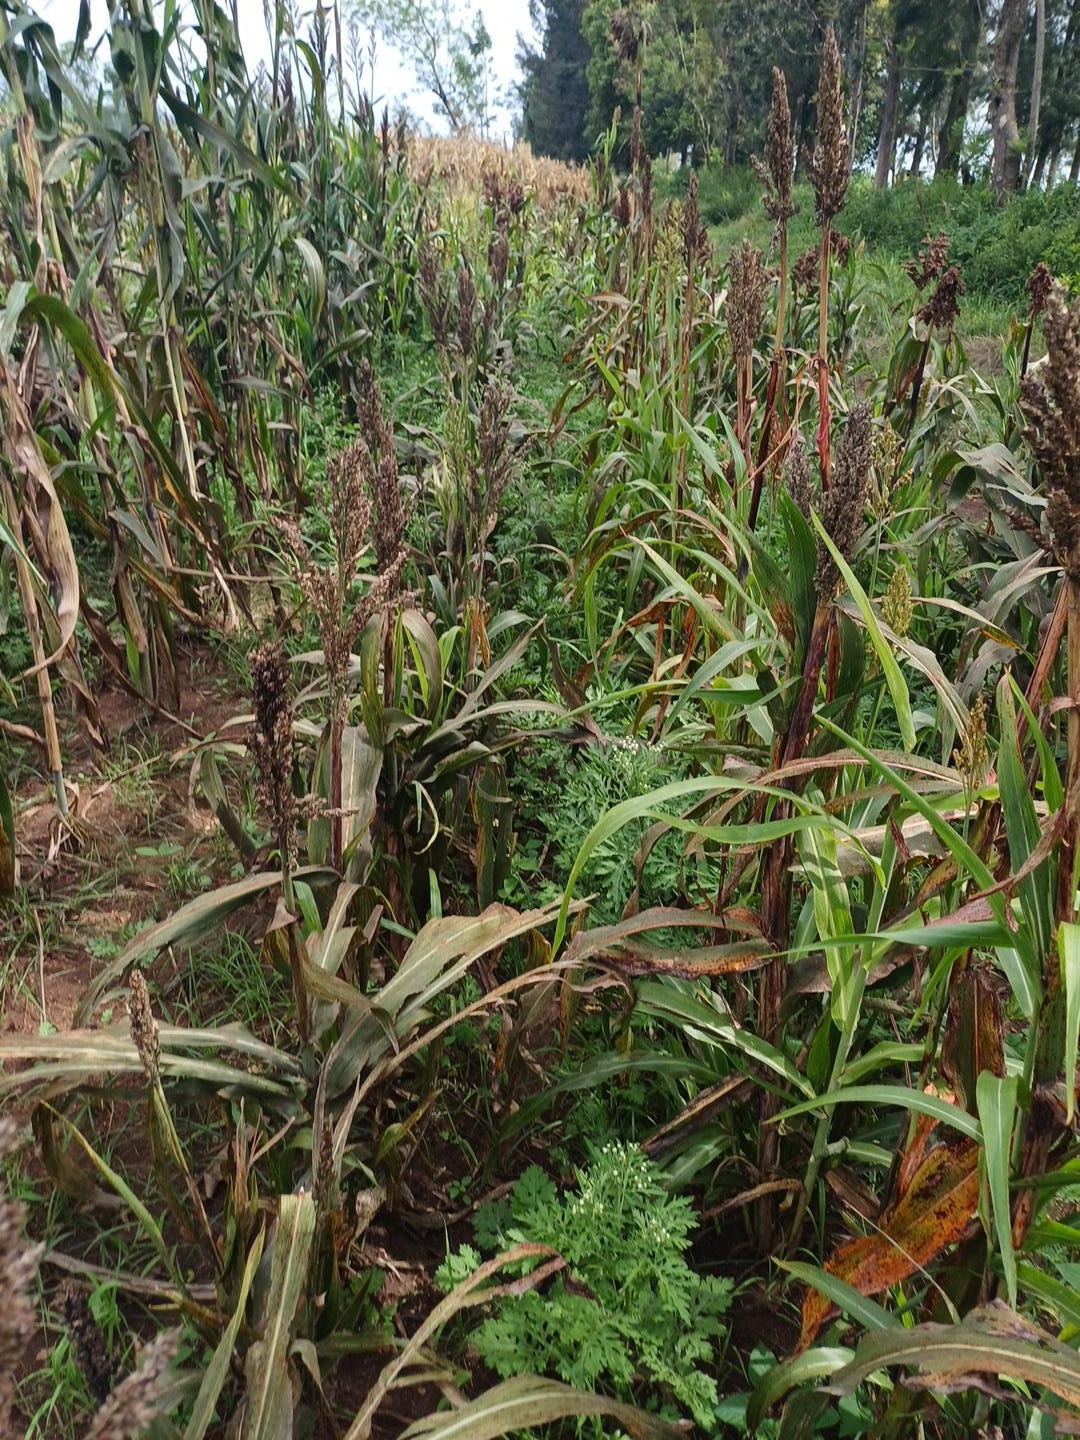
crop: sorghum
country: Kenya
